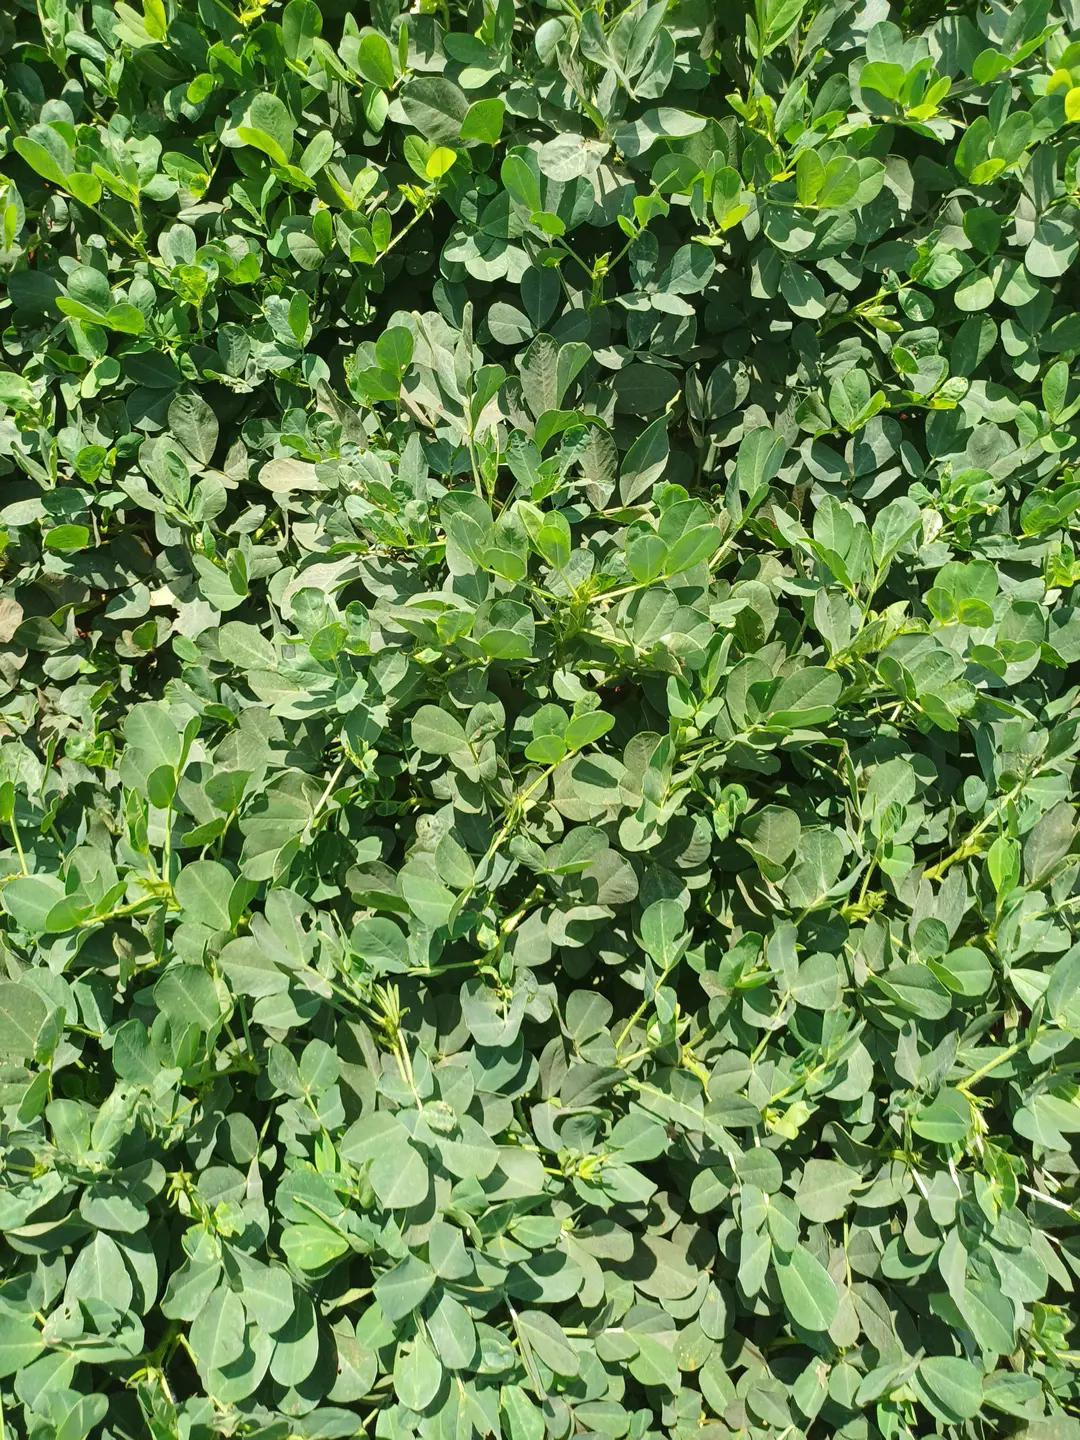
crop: groundnut
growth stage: pegging
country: Kenya
